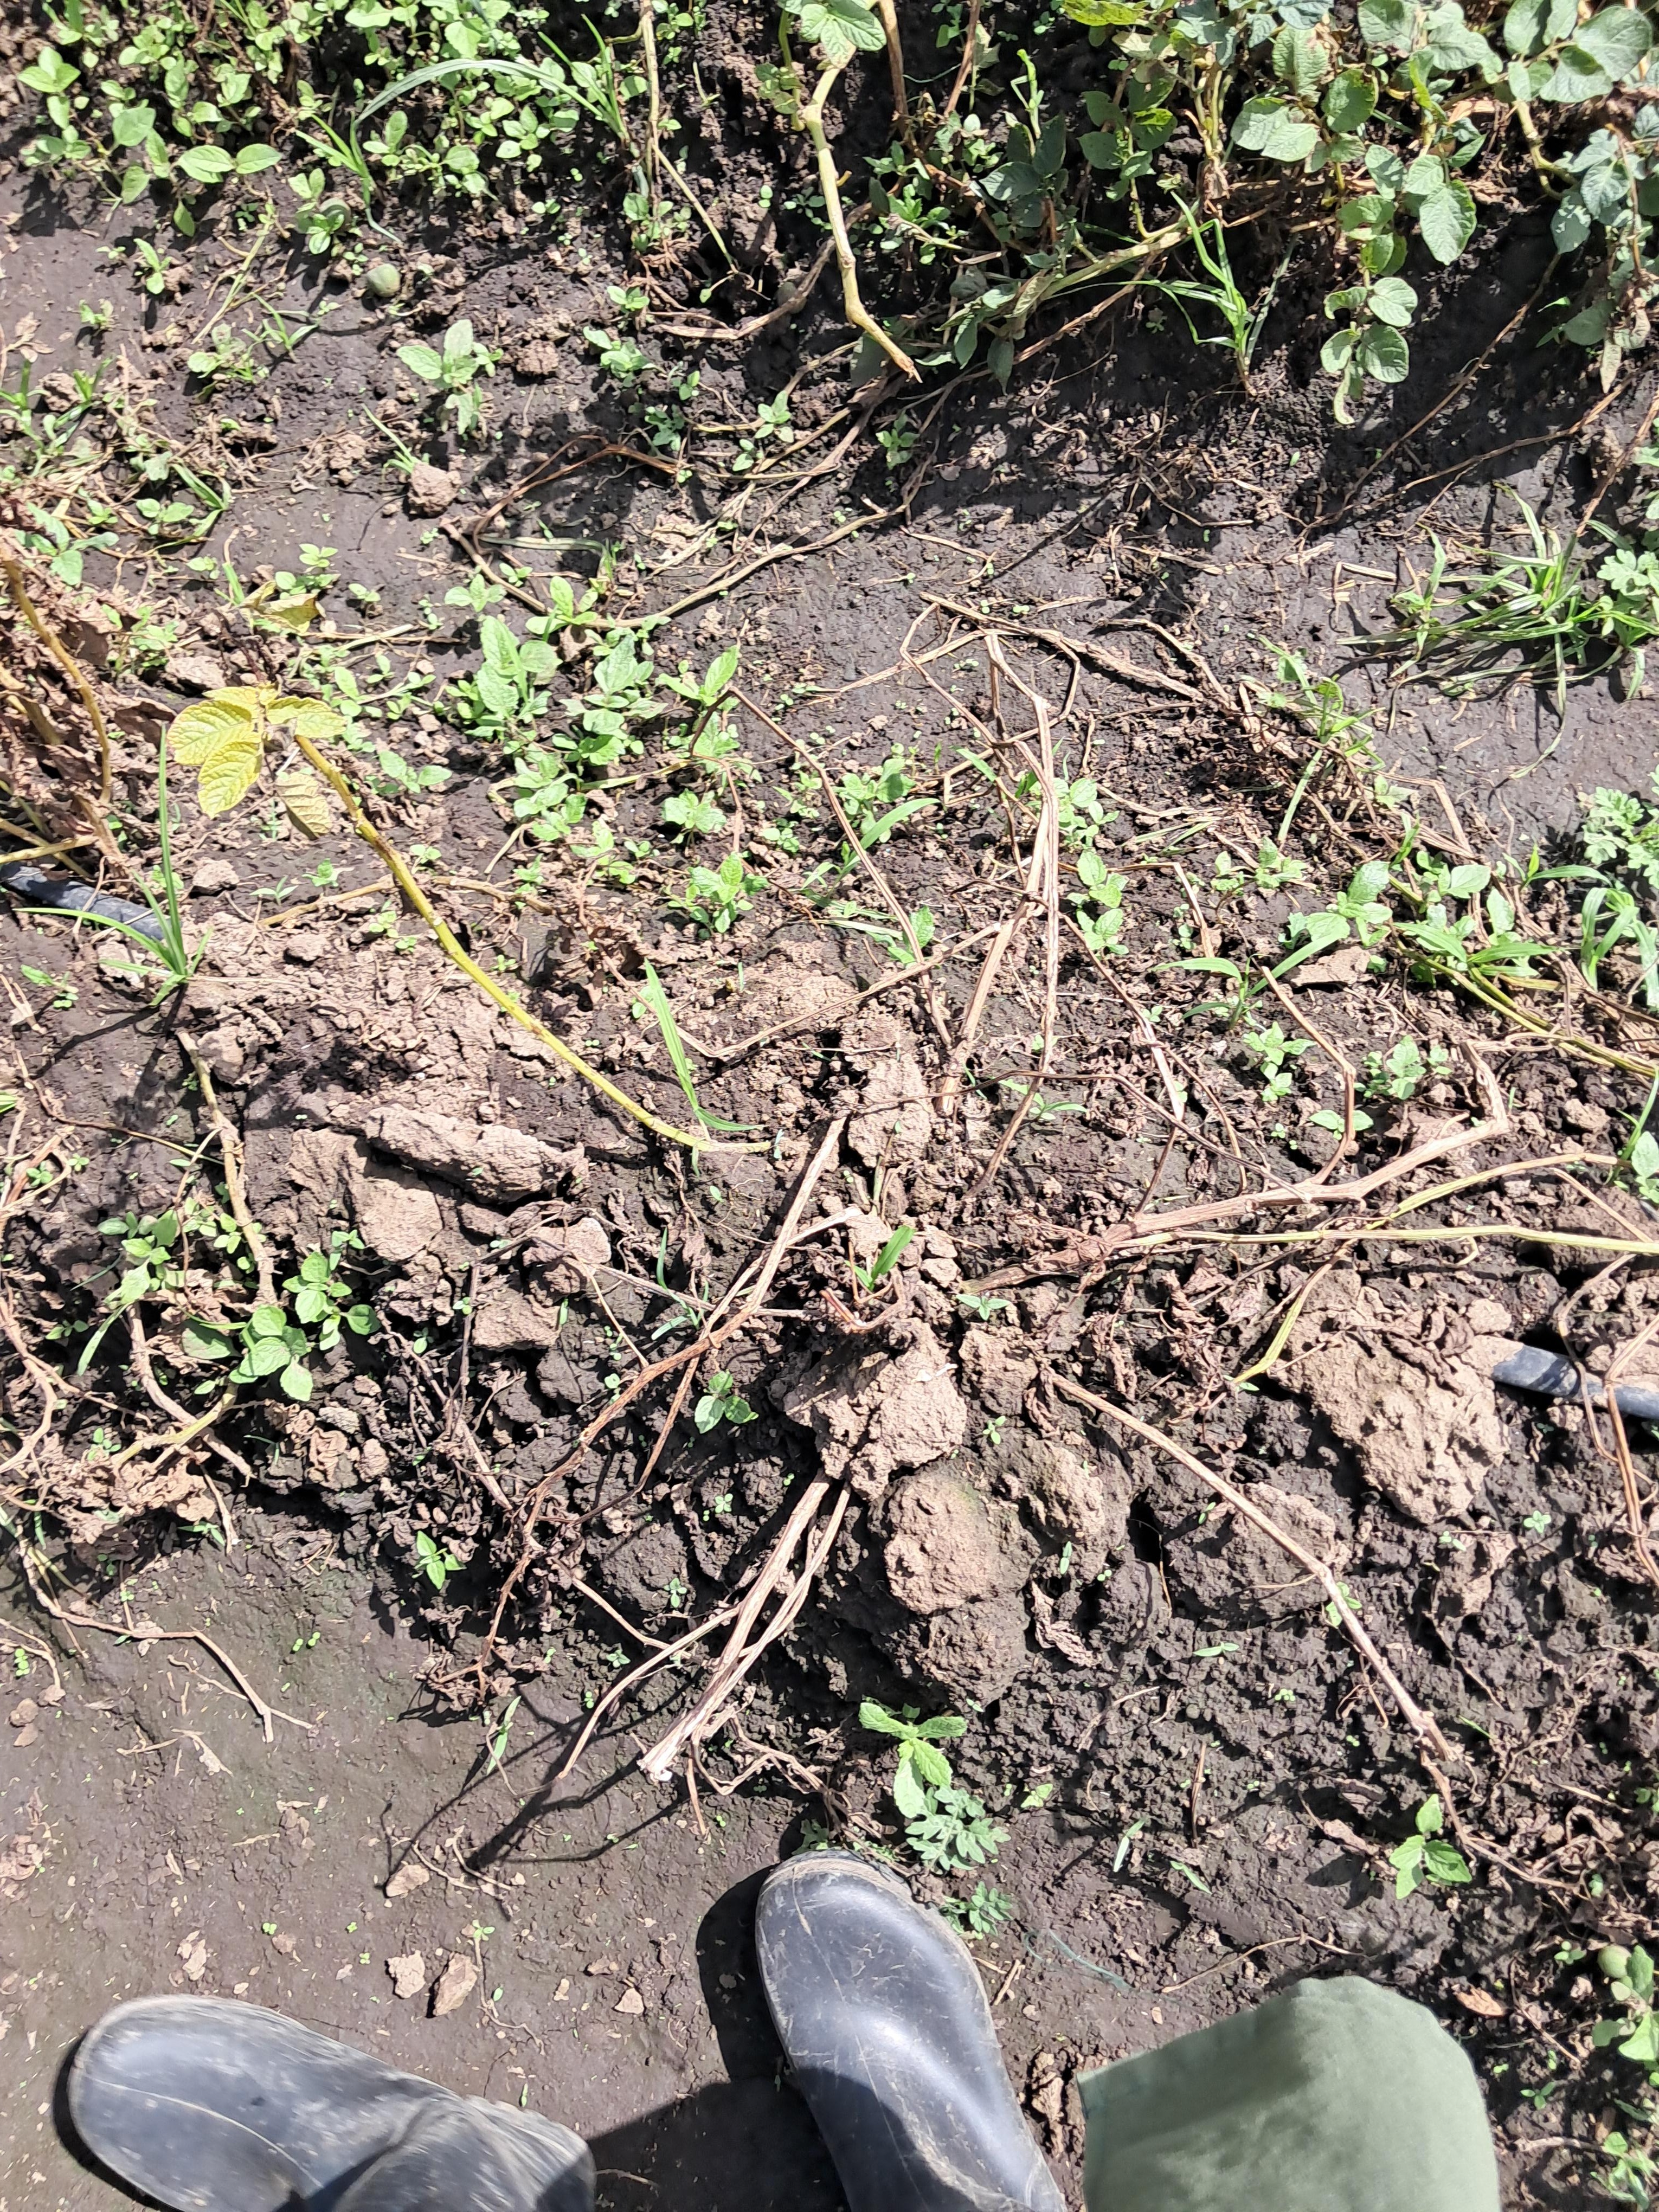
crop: potato
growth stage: flowering
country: Tanzania
